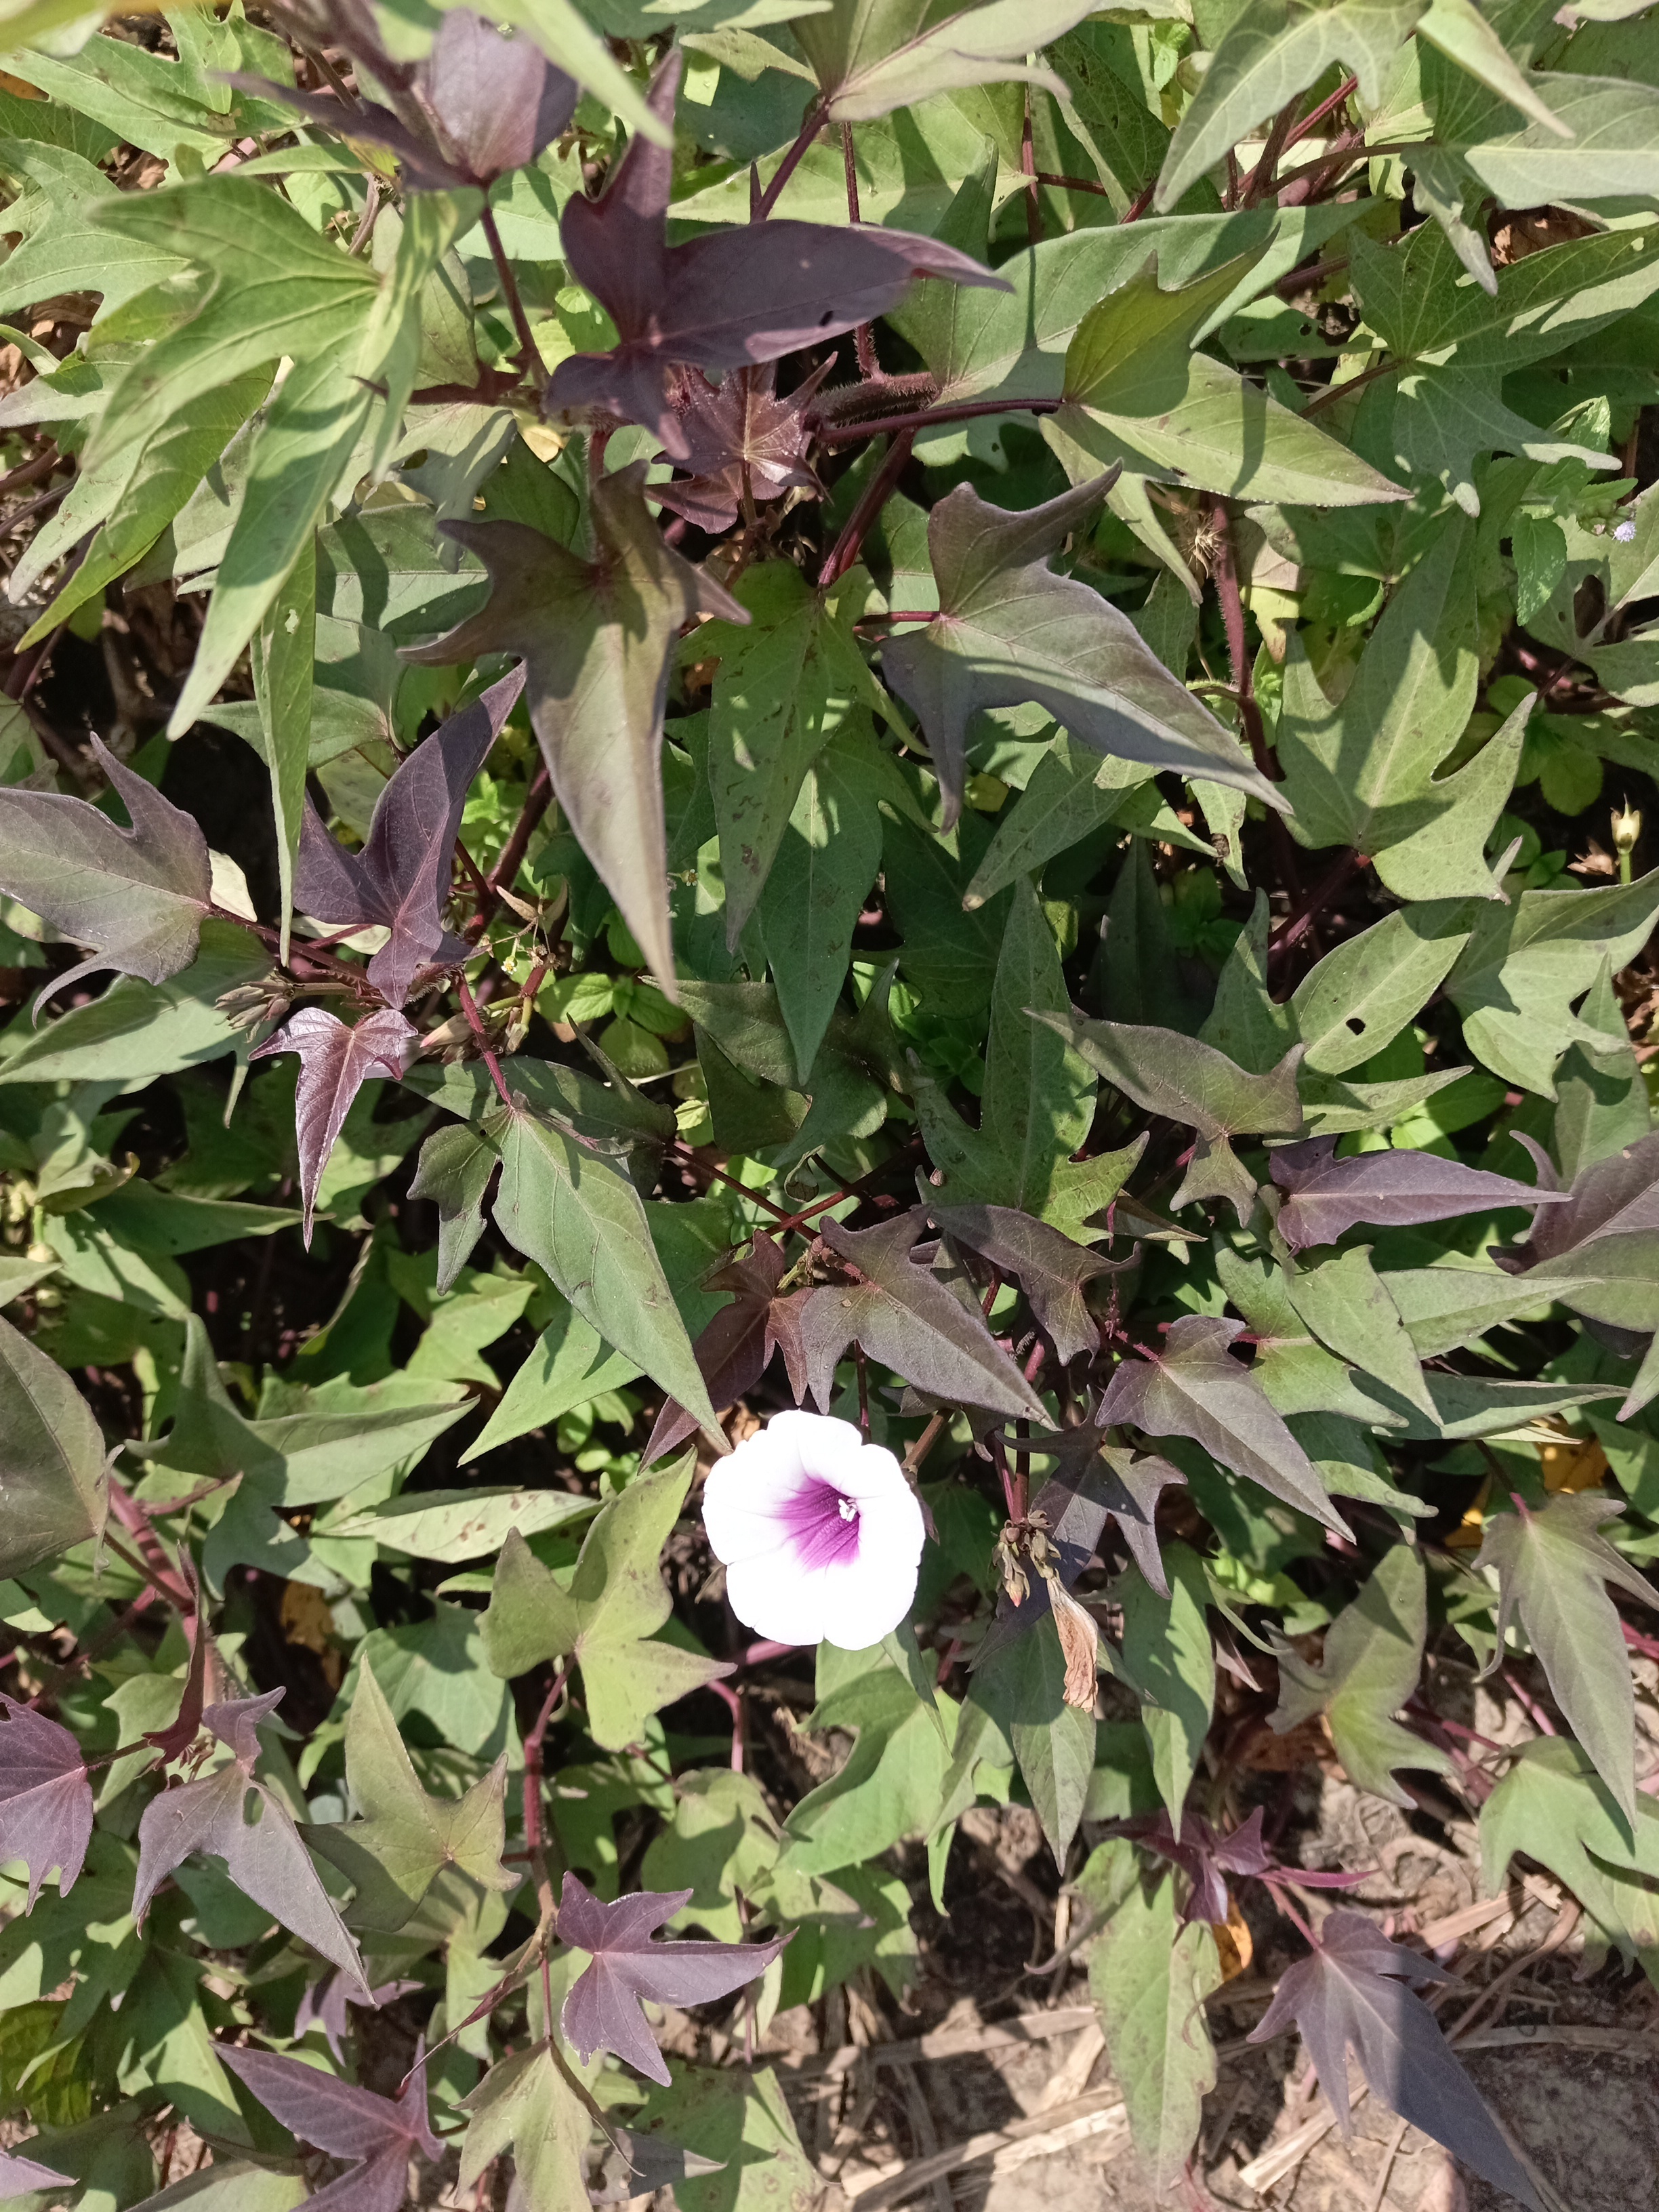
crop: sweet potato
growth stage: flowering
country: Tanzania
